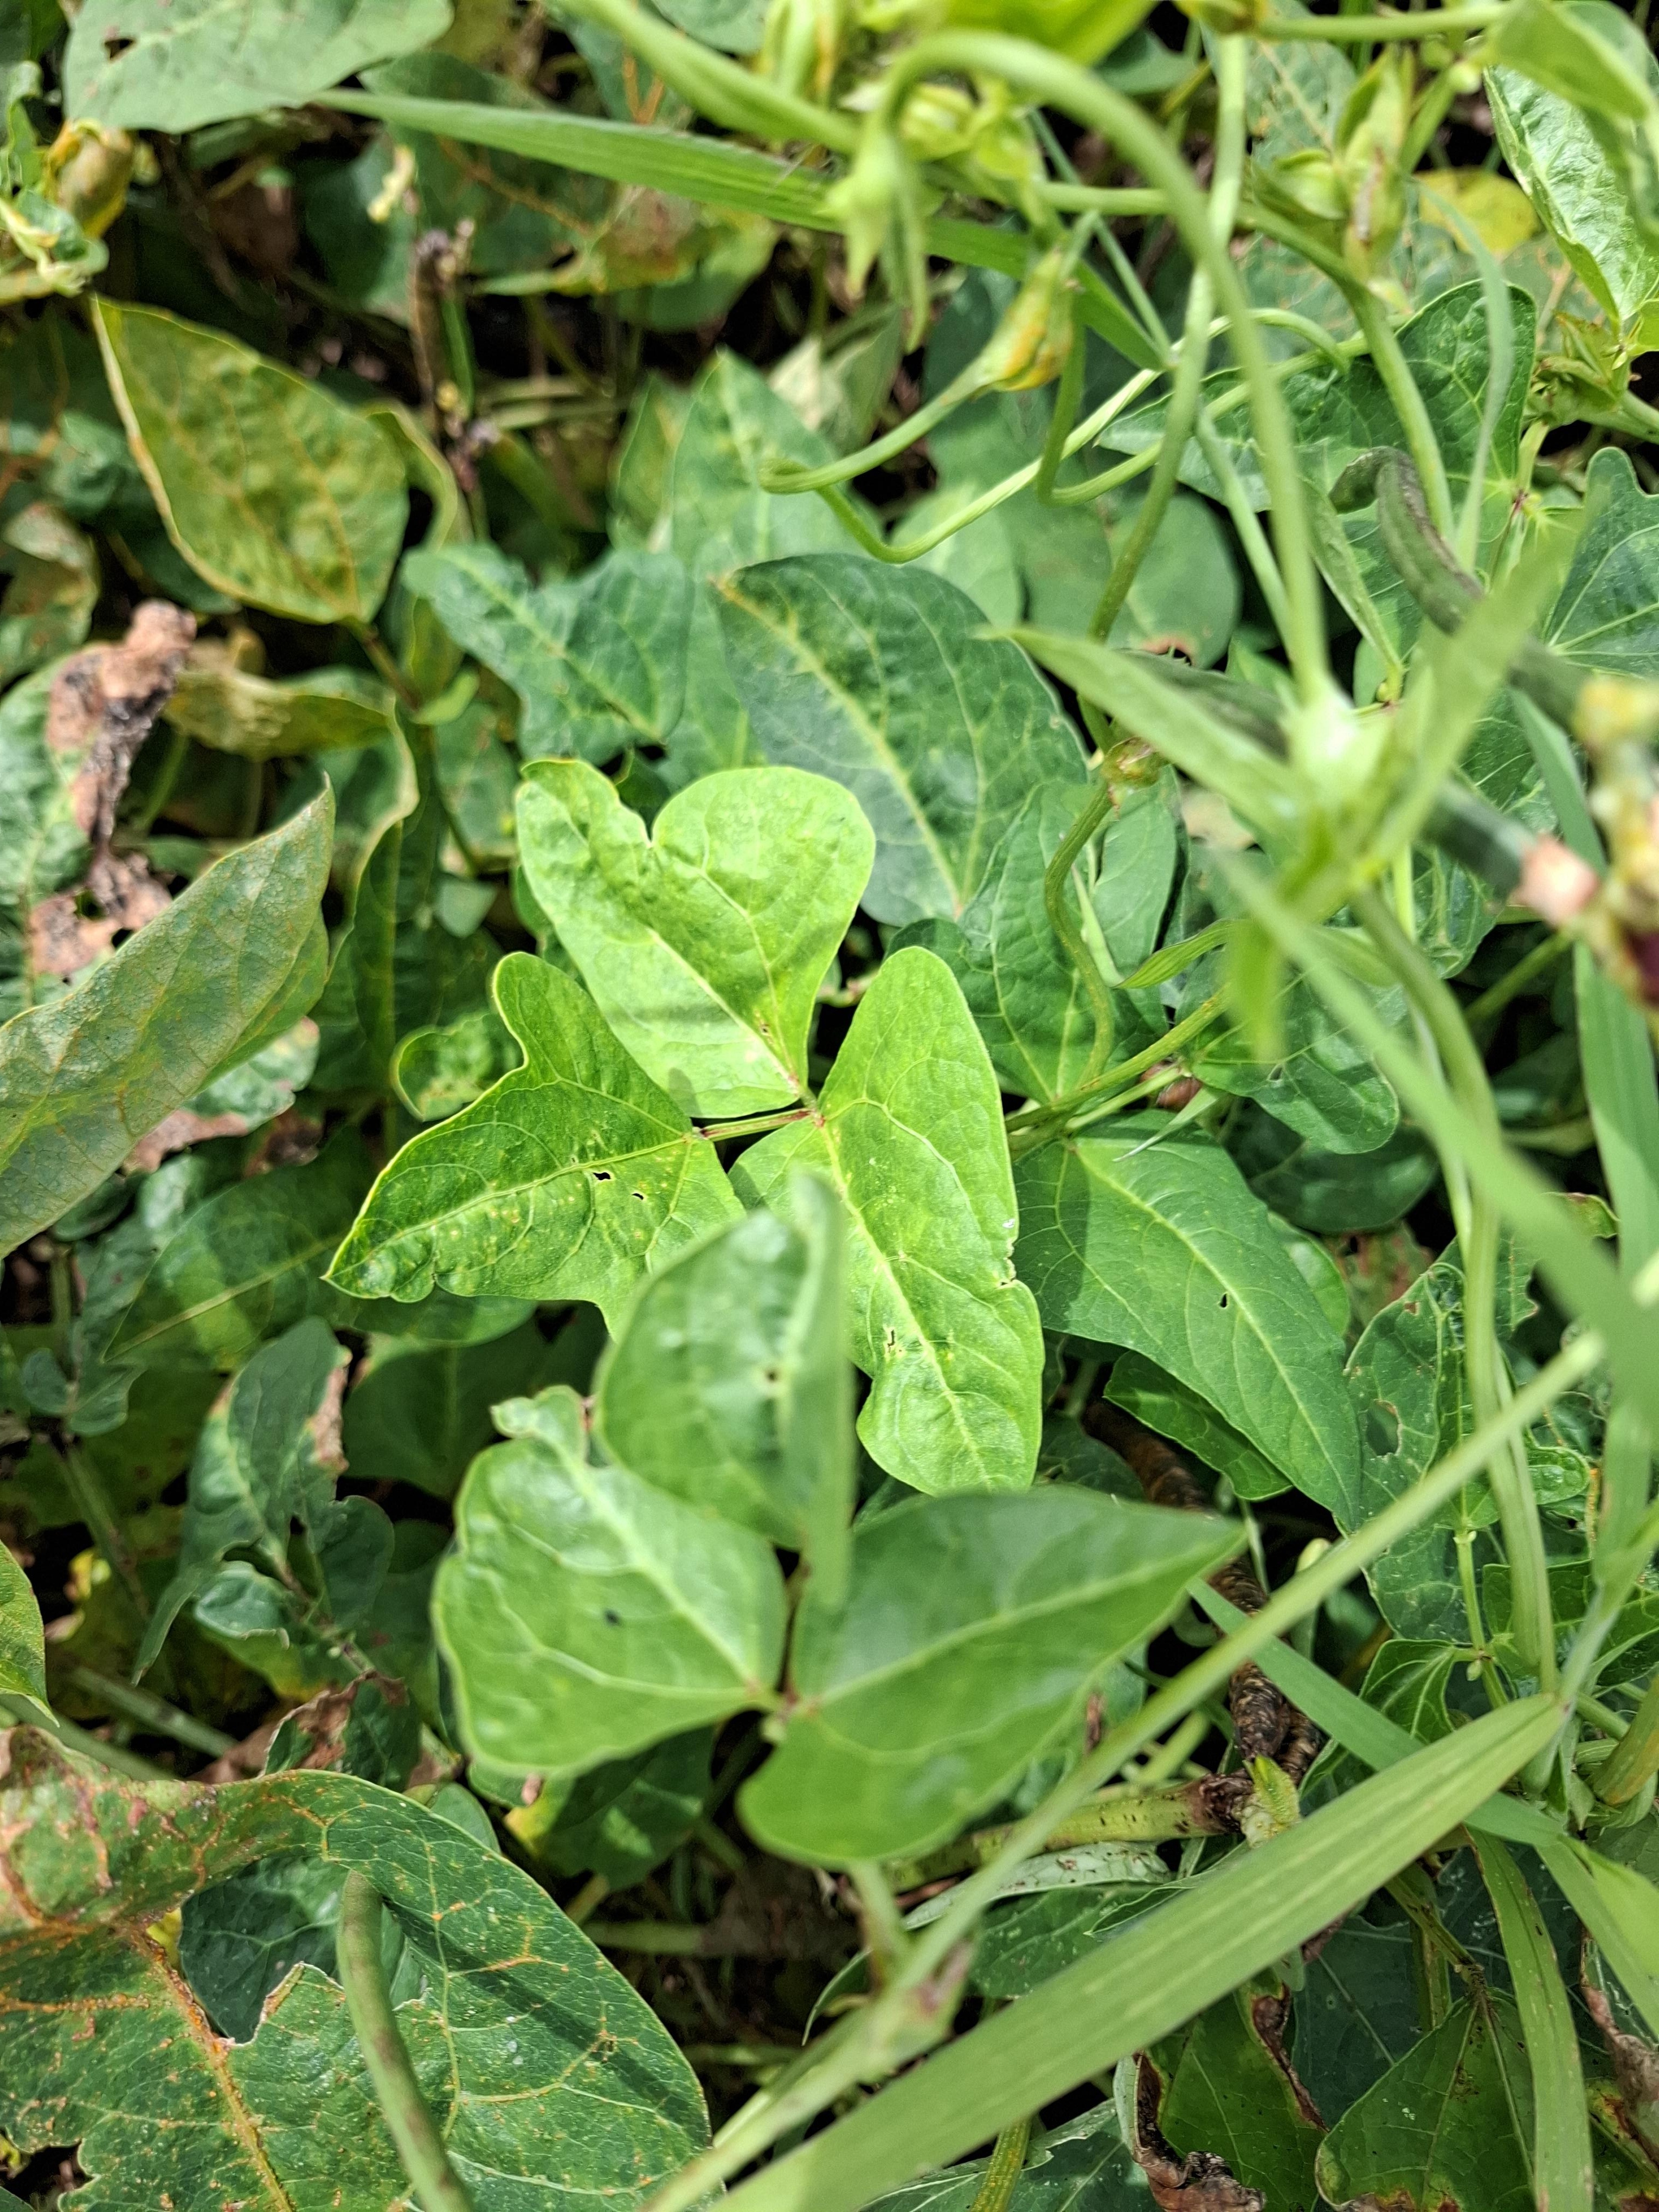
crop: cowpea
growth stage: development pod
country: Tanzania
